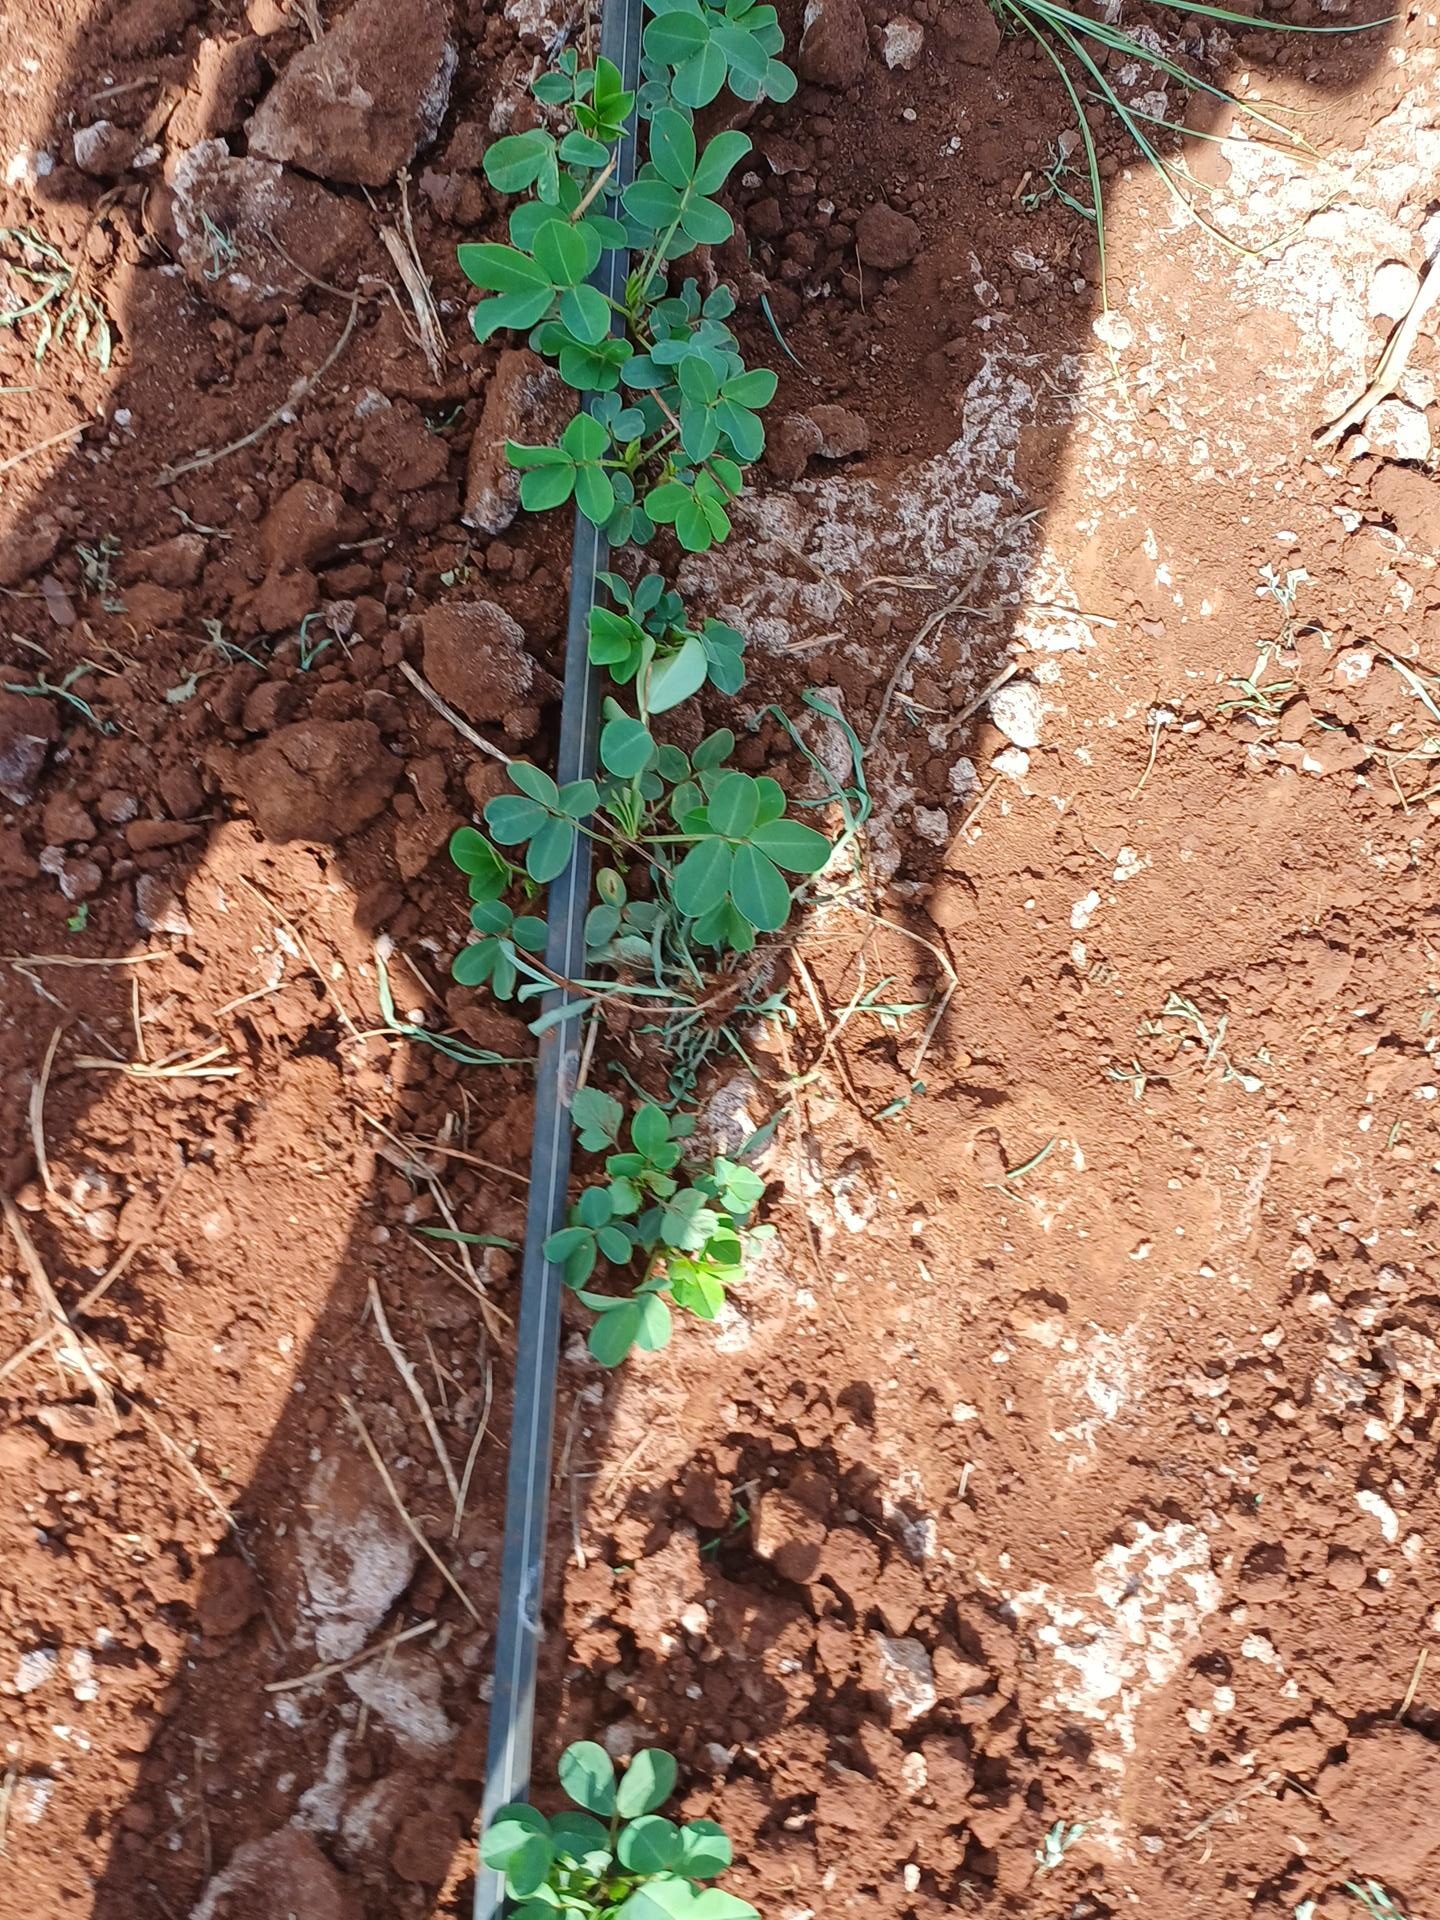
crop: groundnut
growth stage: vegetative
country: Kenya
